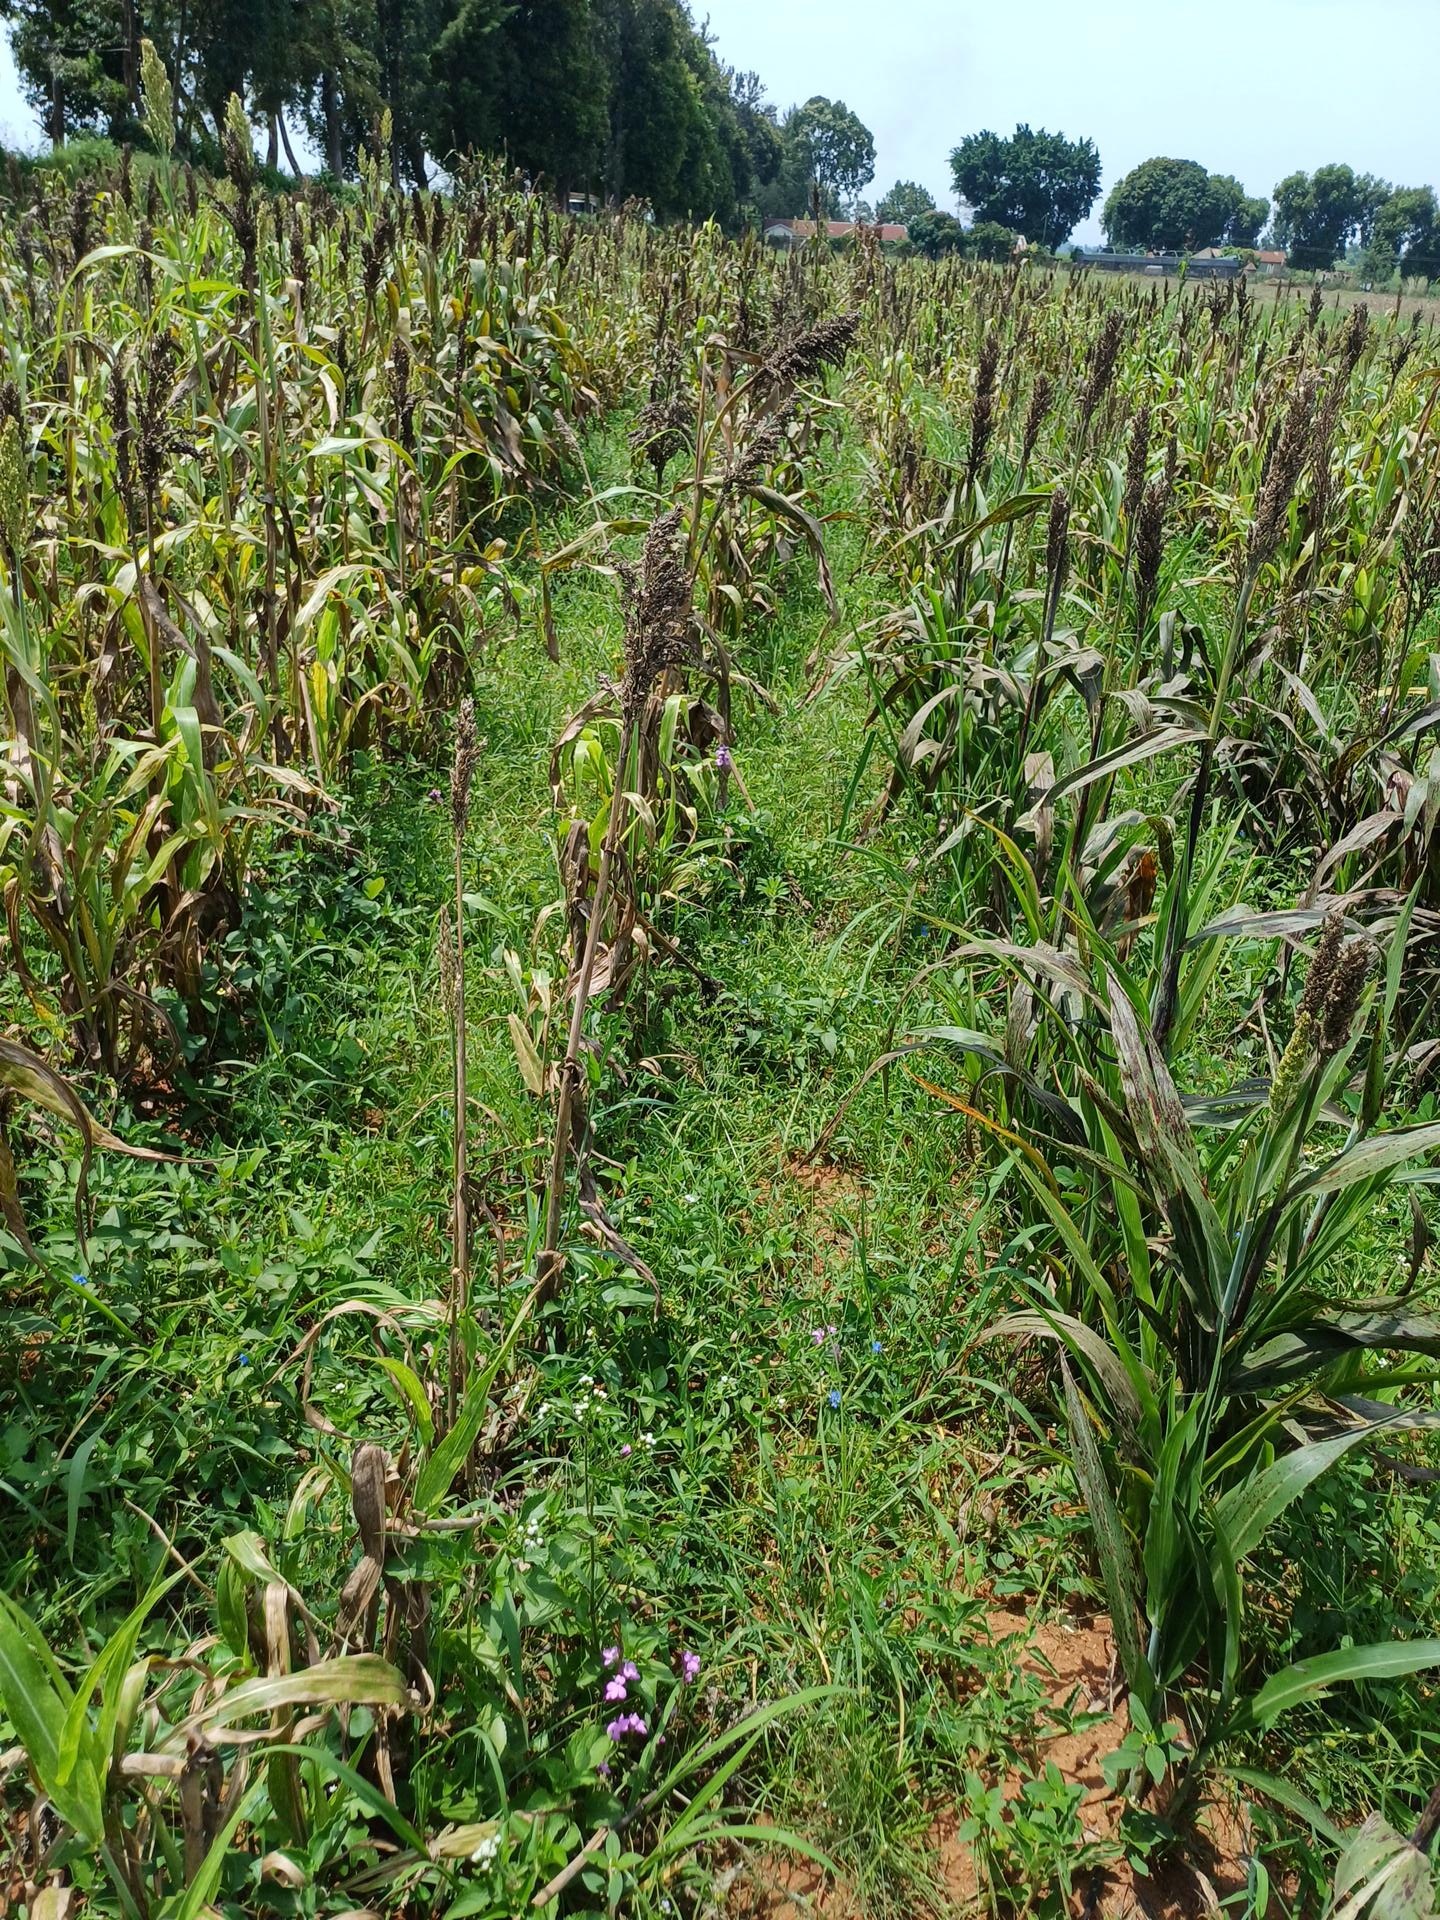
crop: sorghum
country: Kenya
